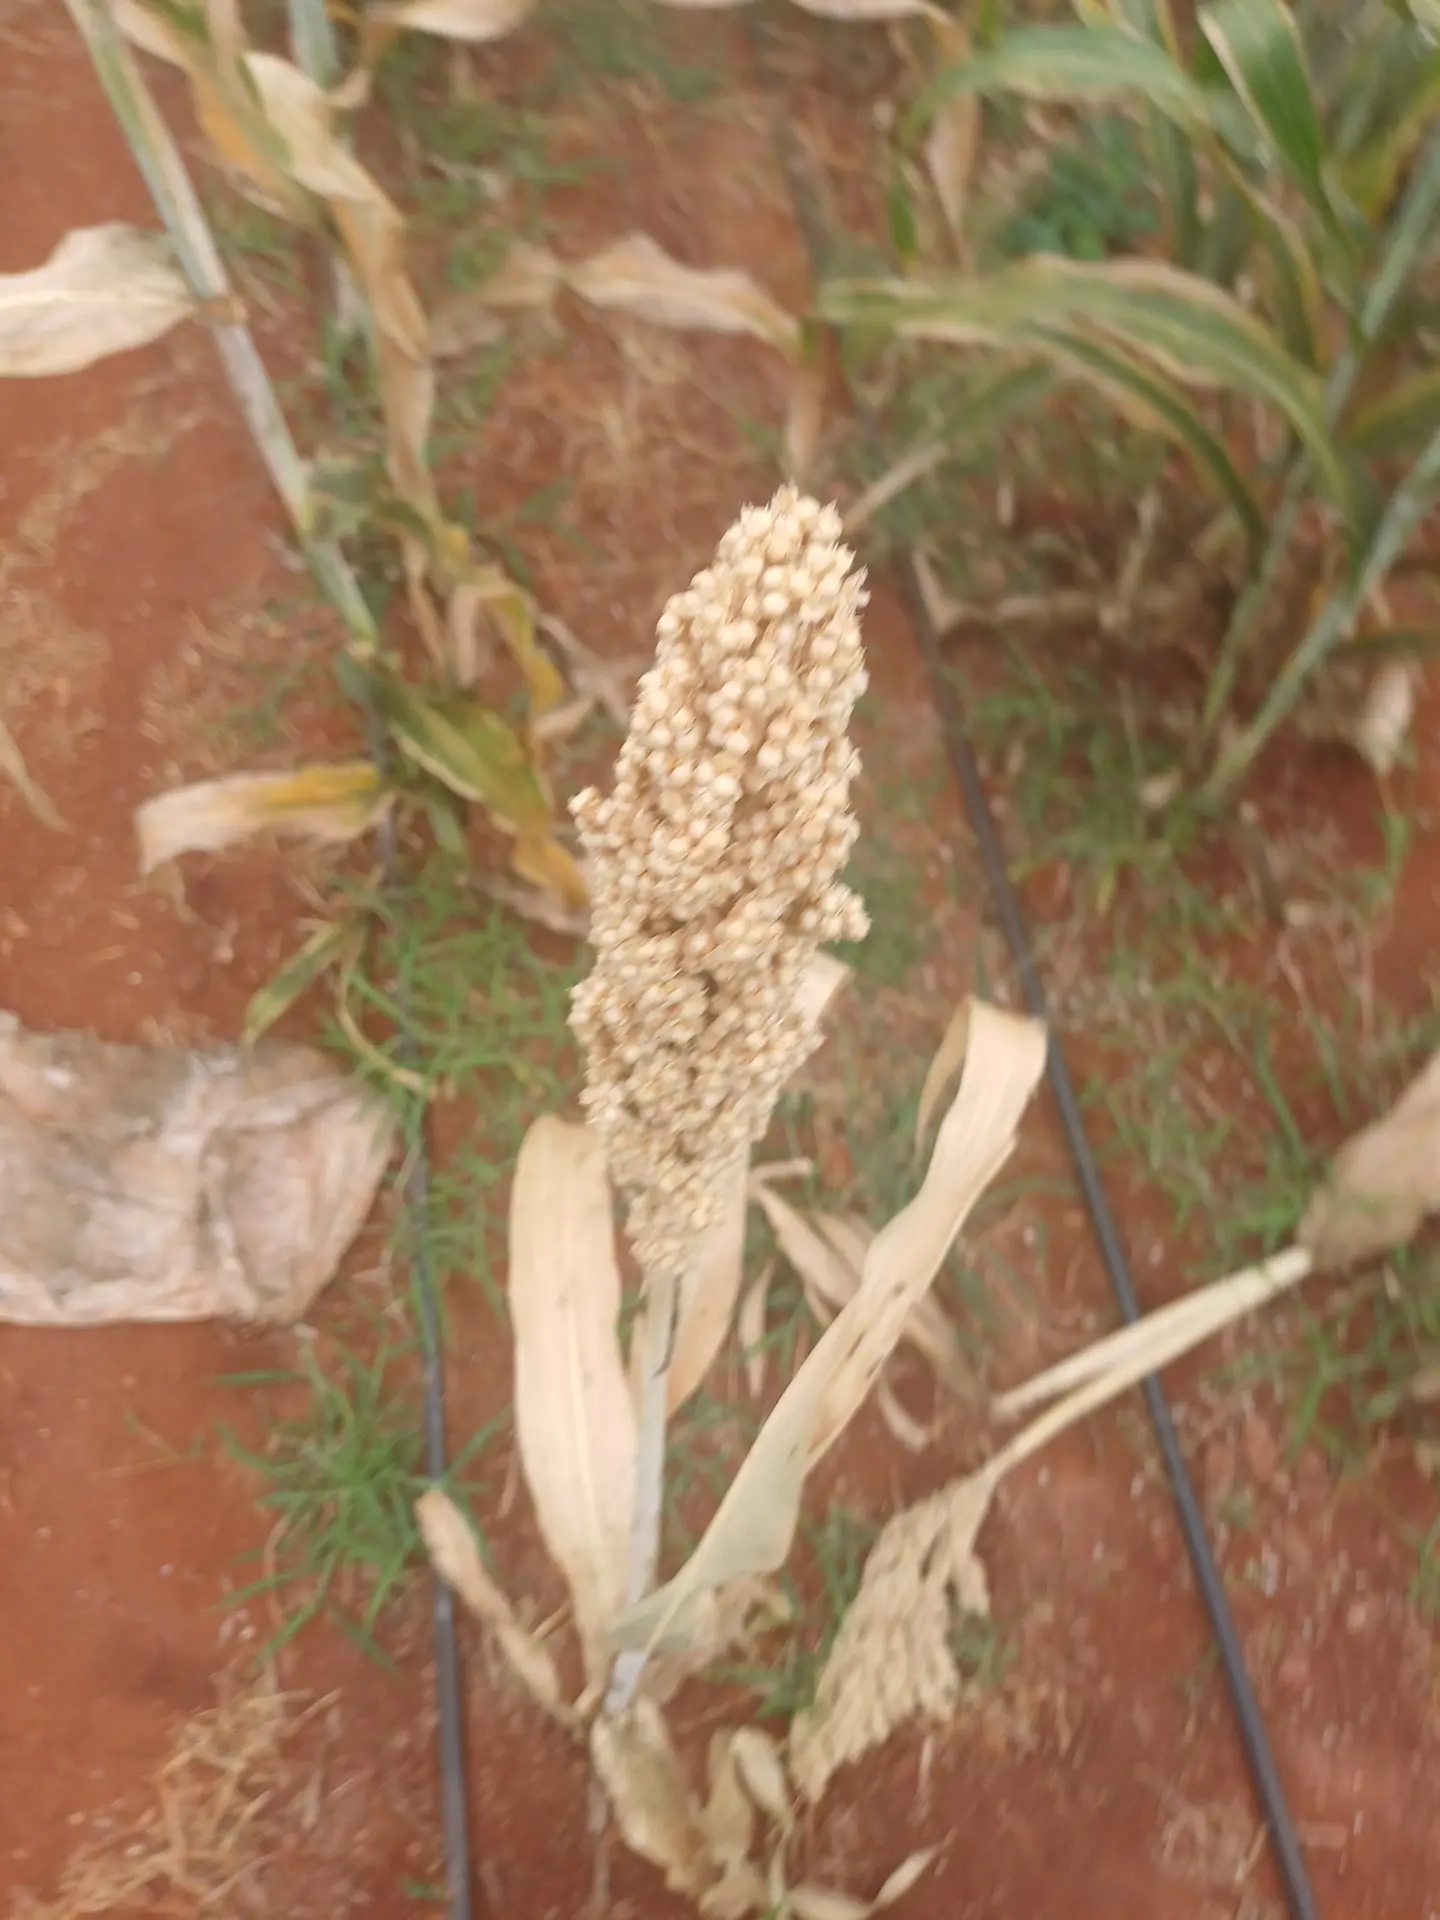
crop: sorghum
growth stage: maturity
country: Kenya
